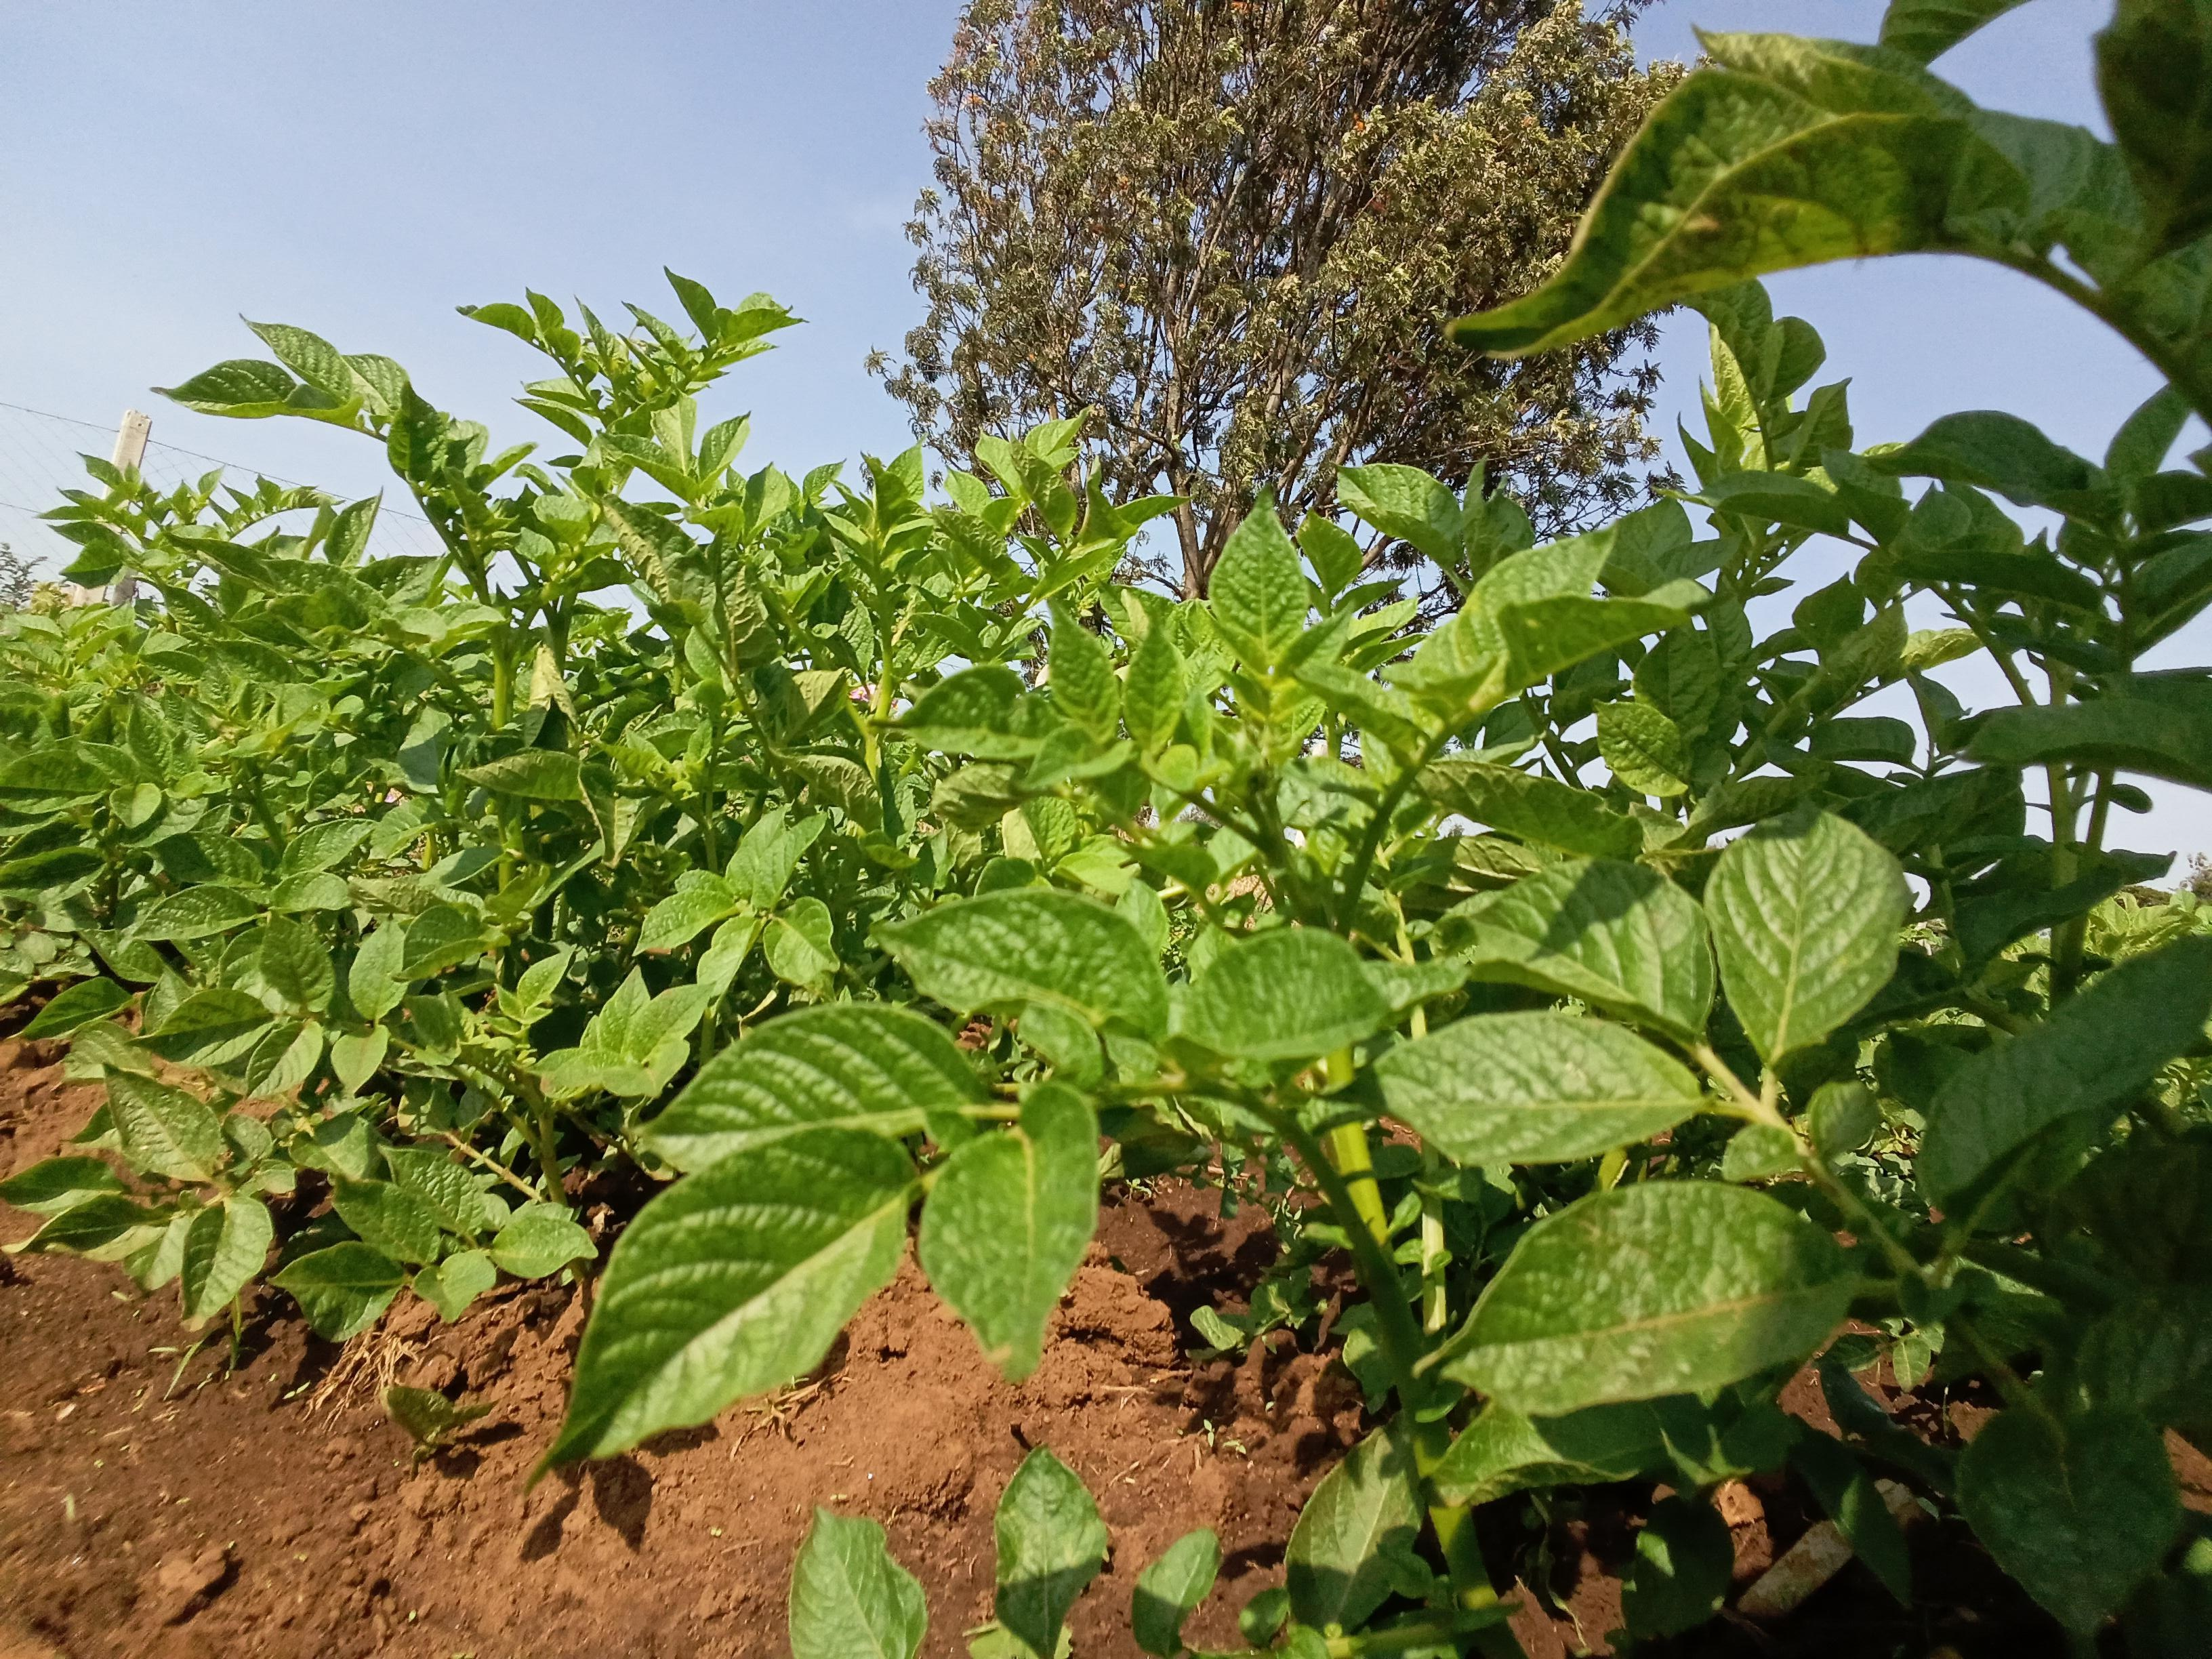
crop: potato
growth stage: vegetative
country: Kenya
